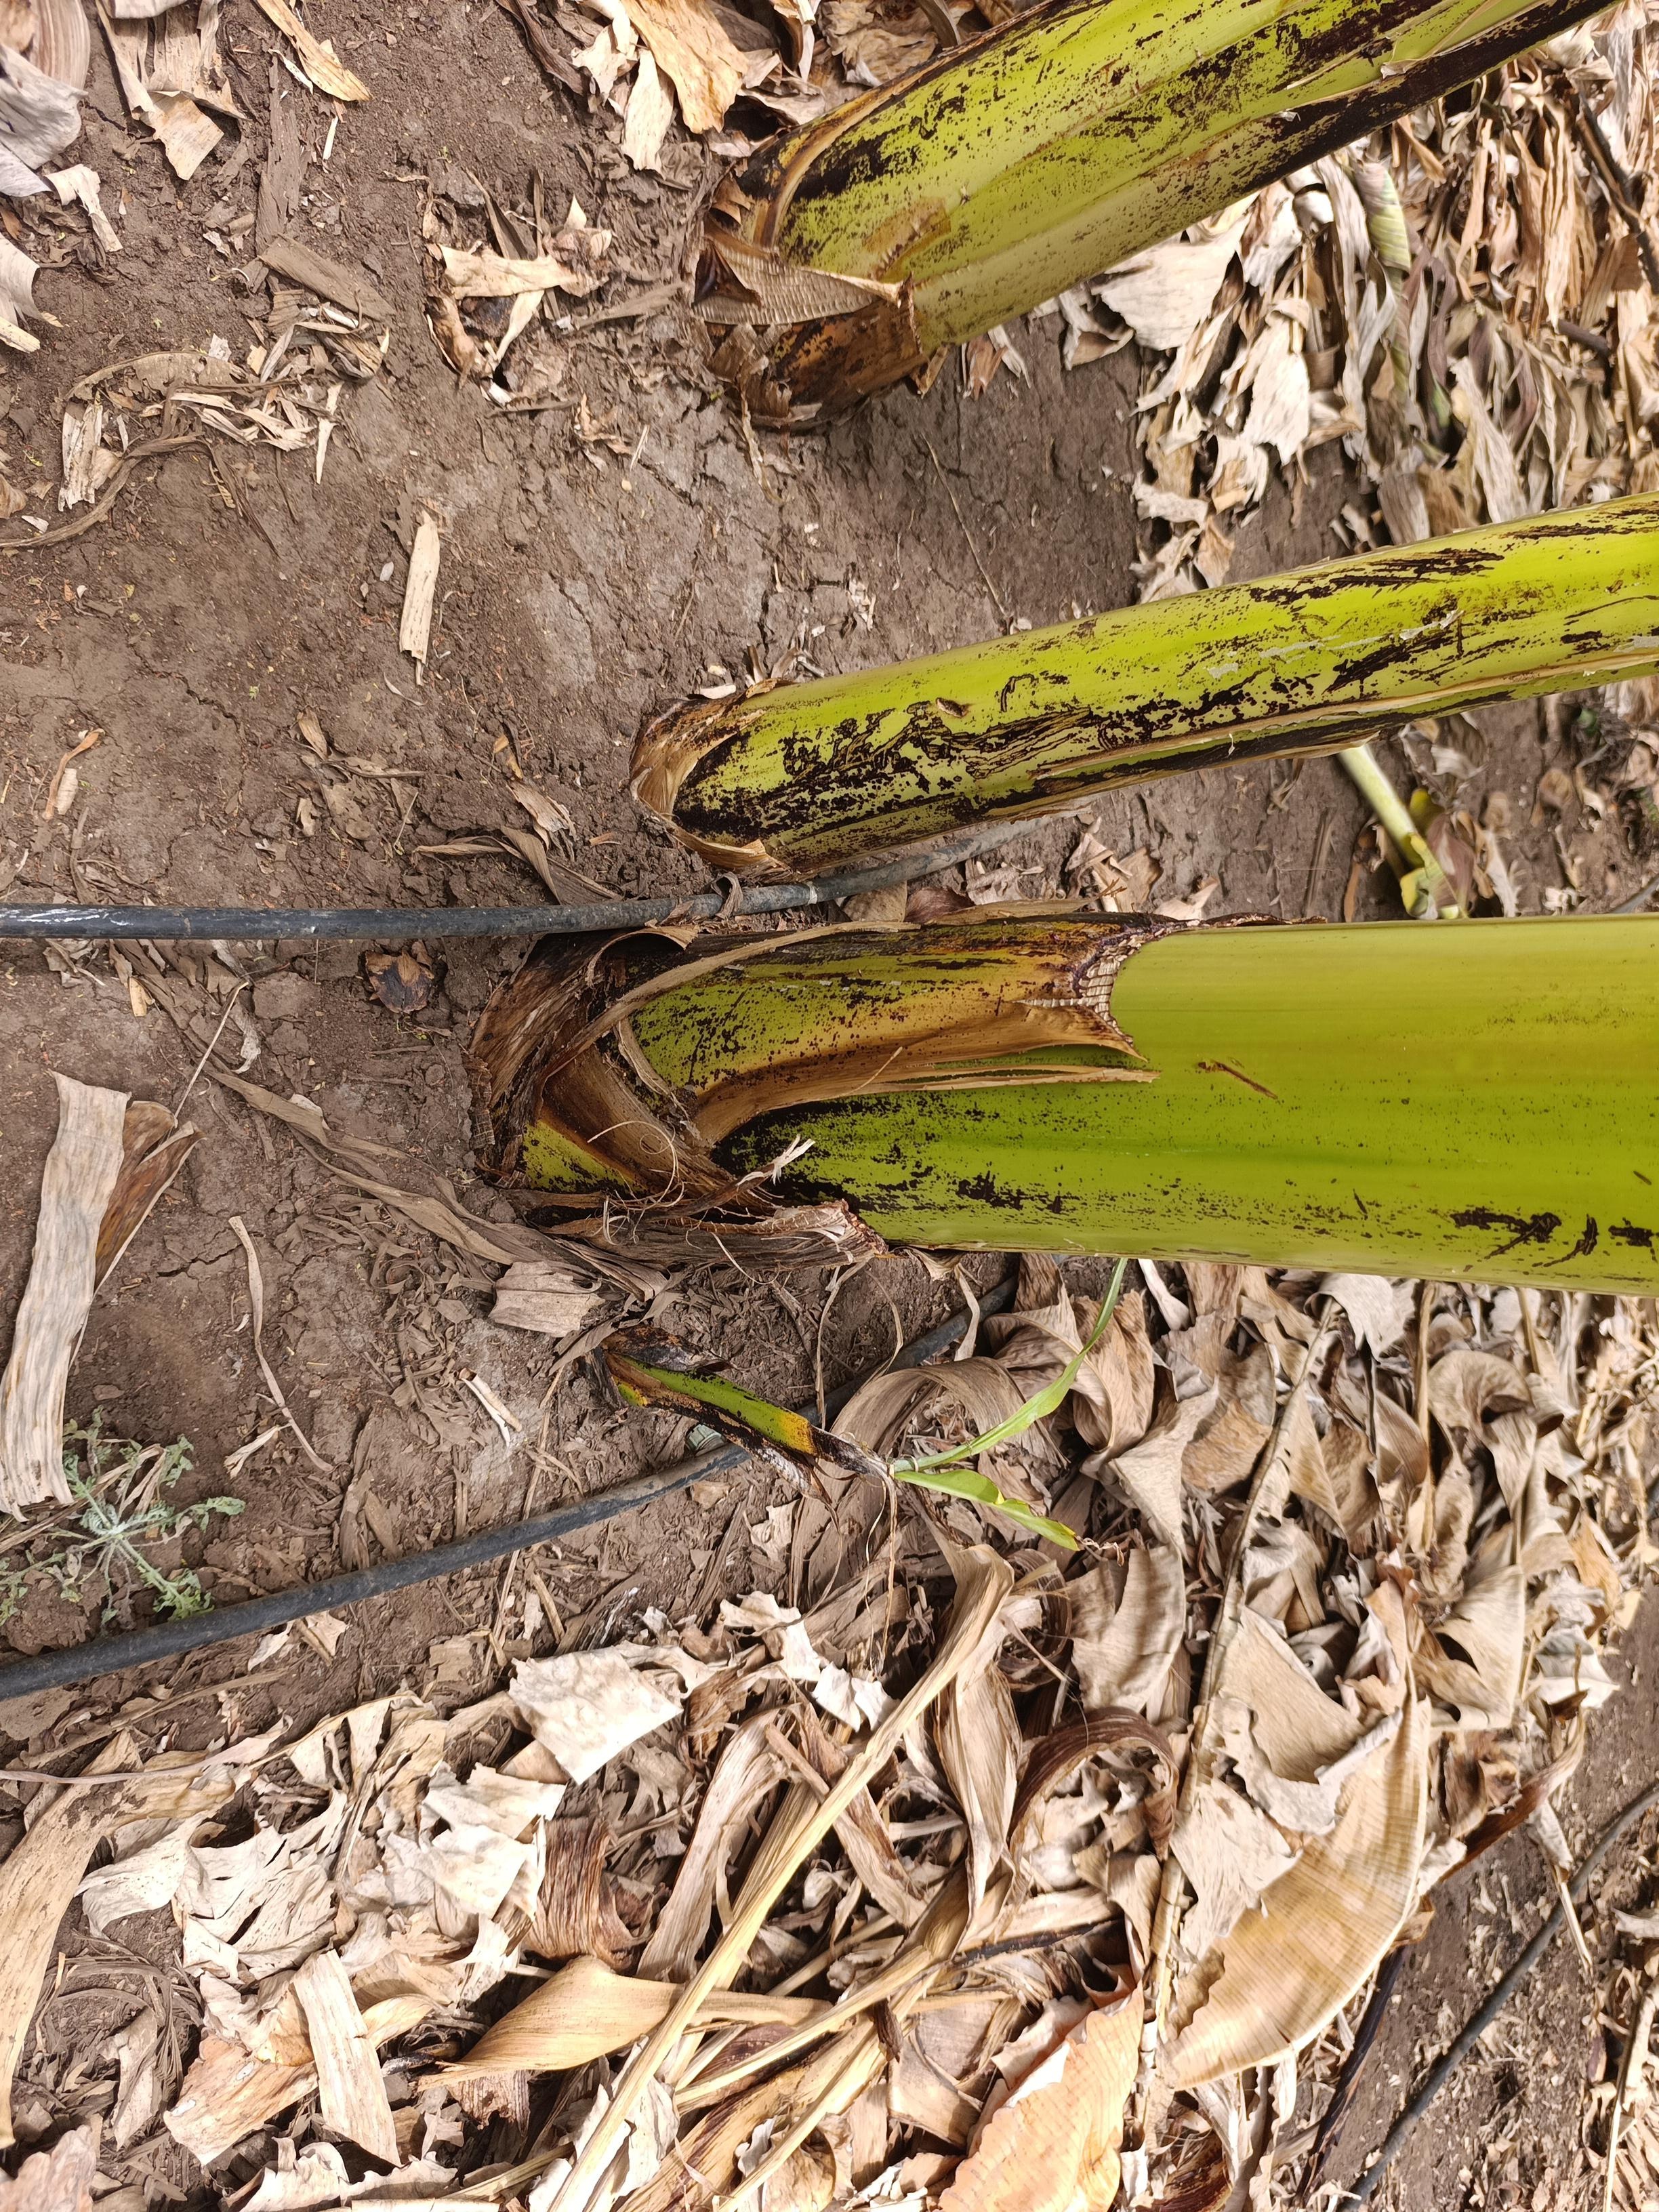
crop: banana
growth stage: emergence sucker
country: Tanzania
